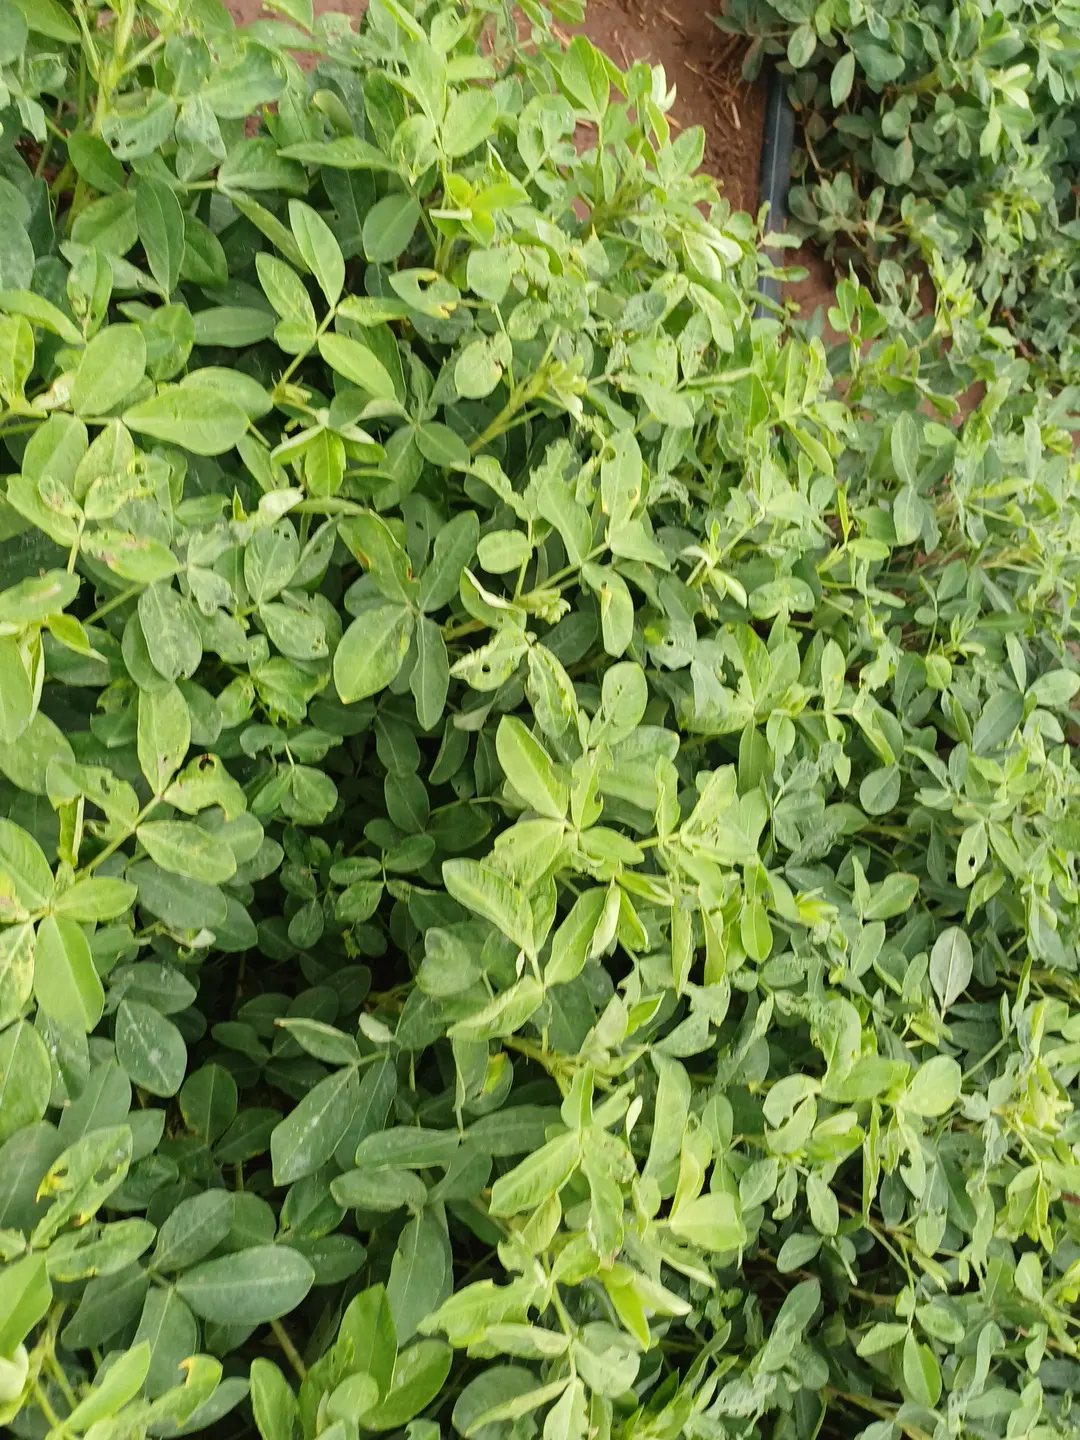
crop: groundnut
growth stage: pegging
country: Kenya
